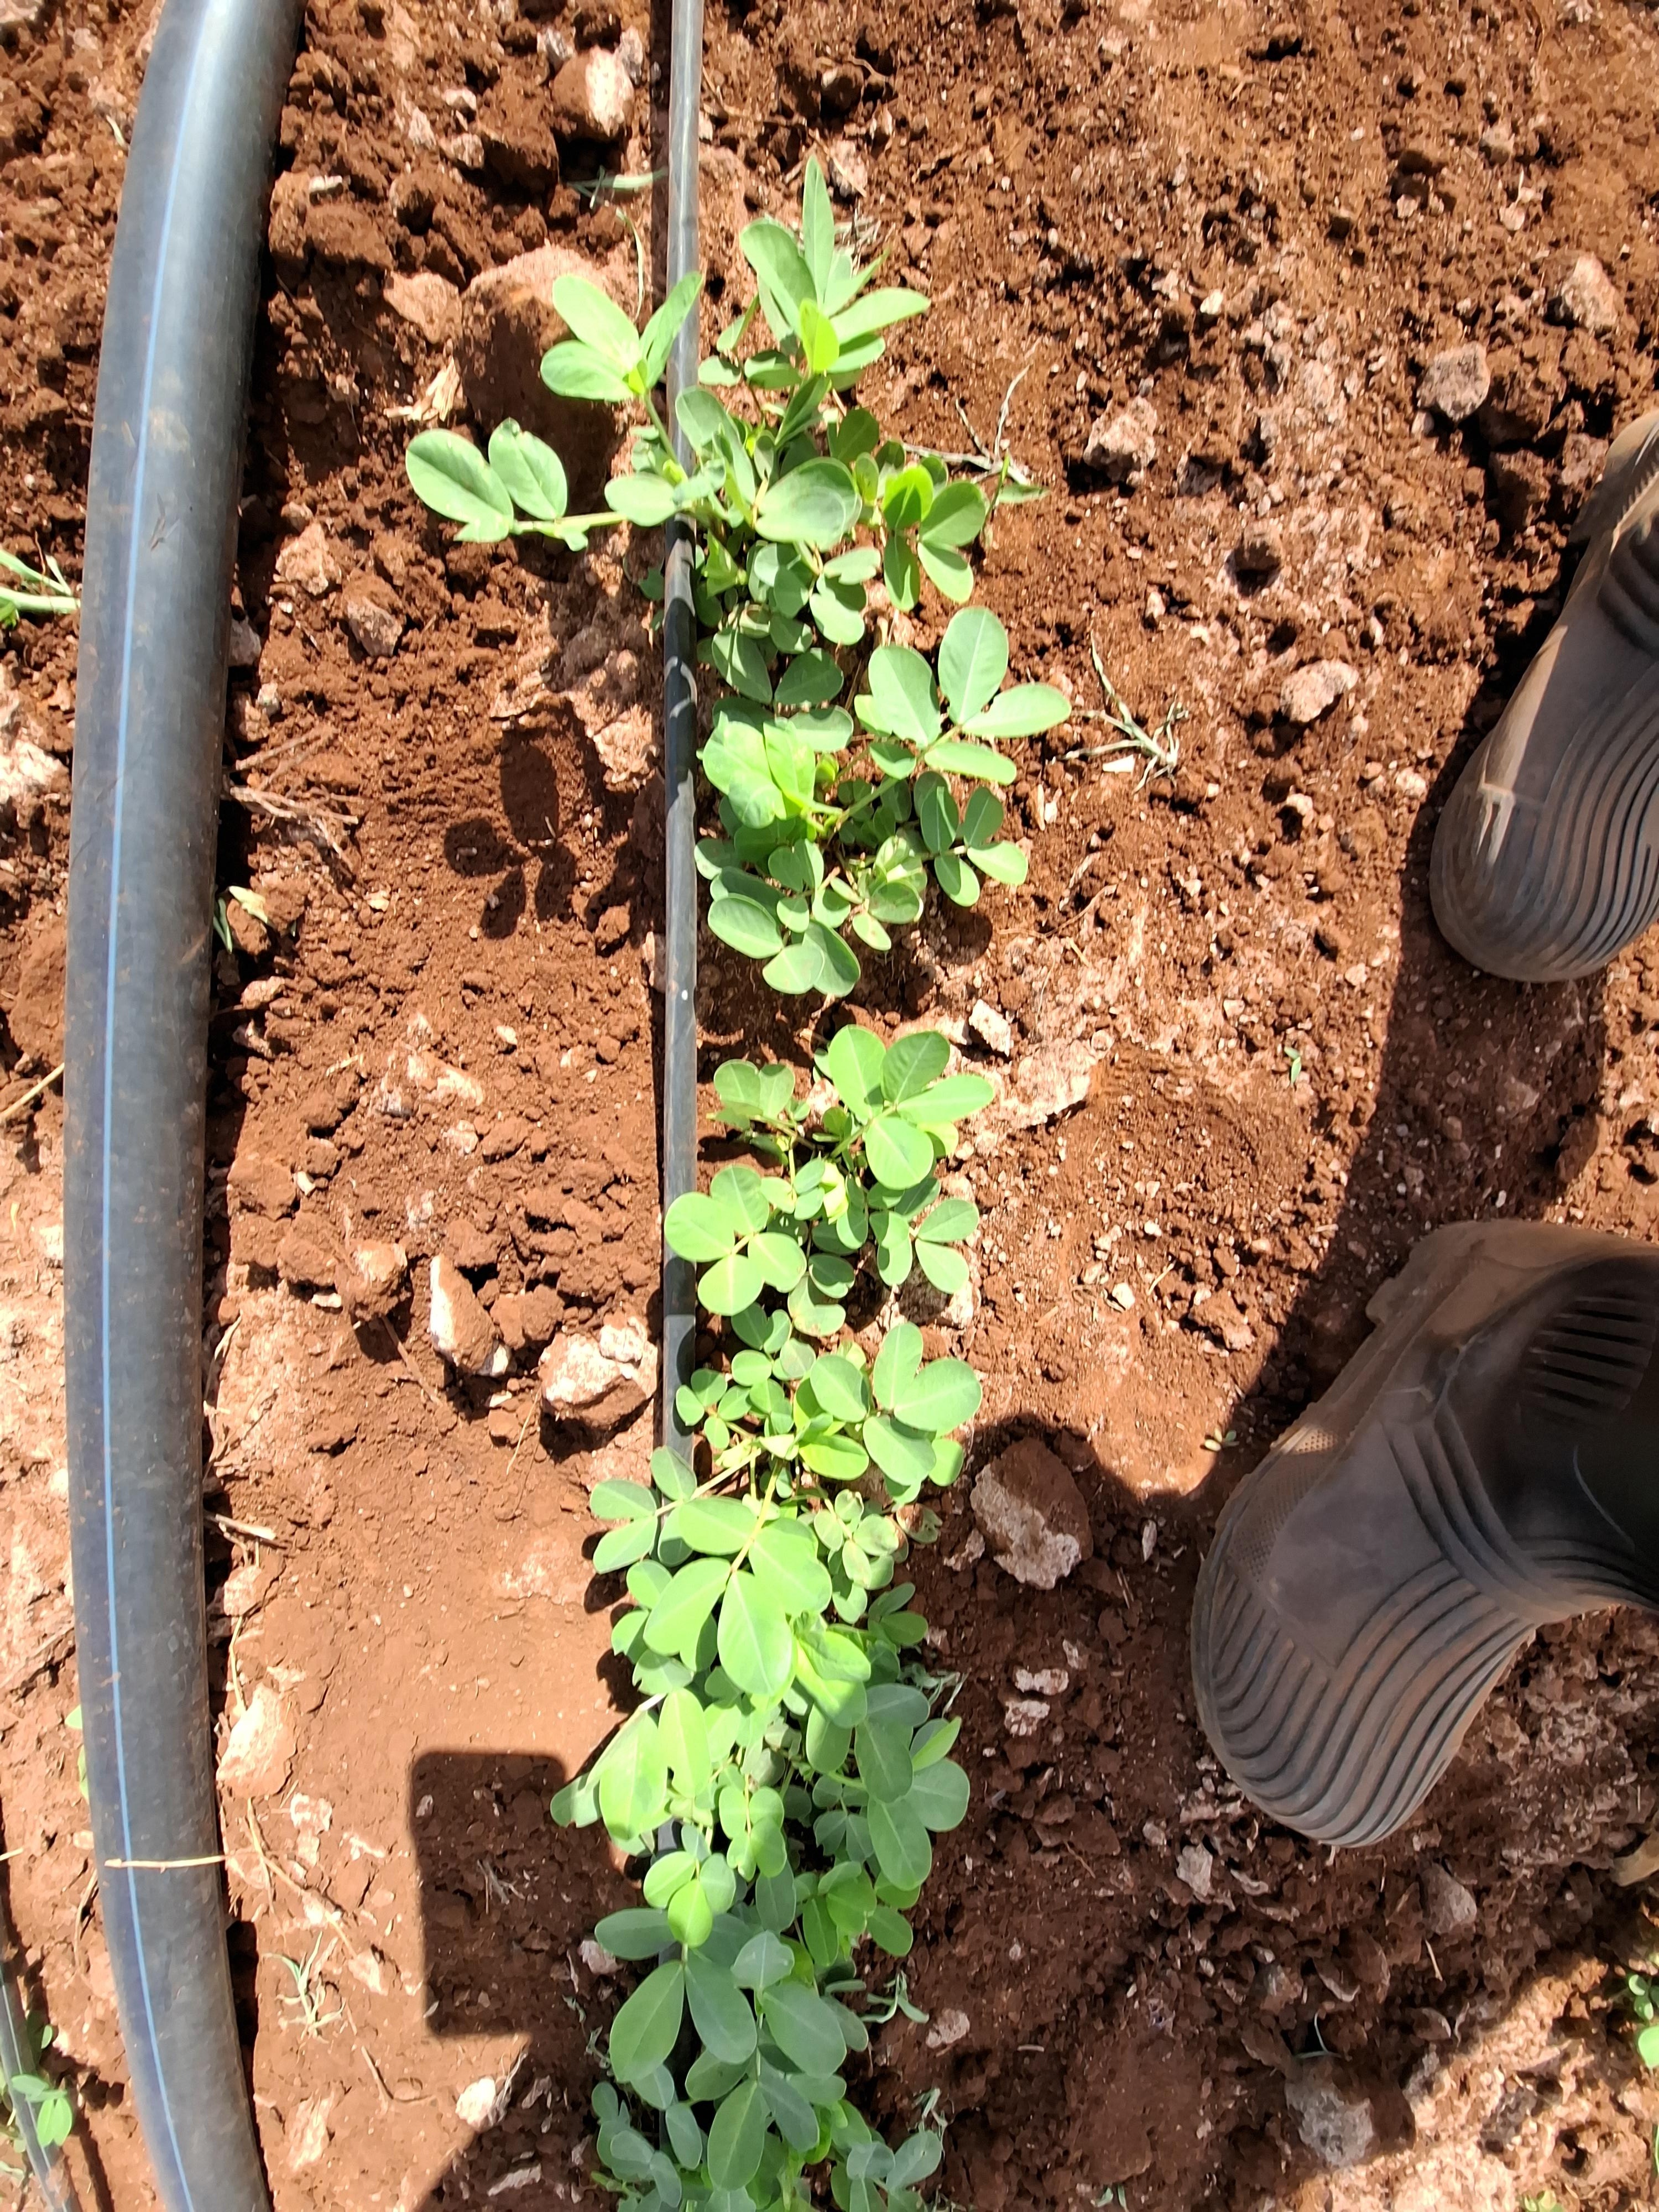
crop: groundnut
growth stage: vegetative
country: Kenya
